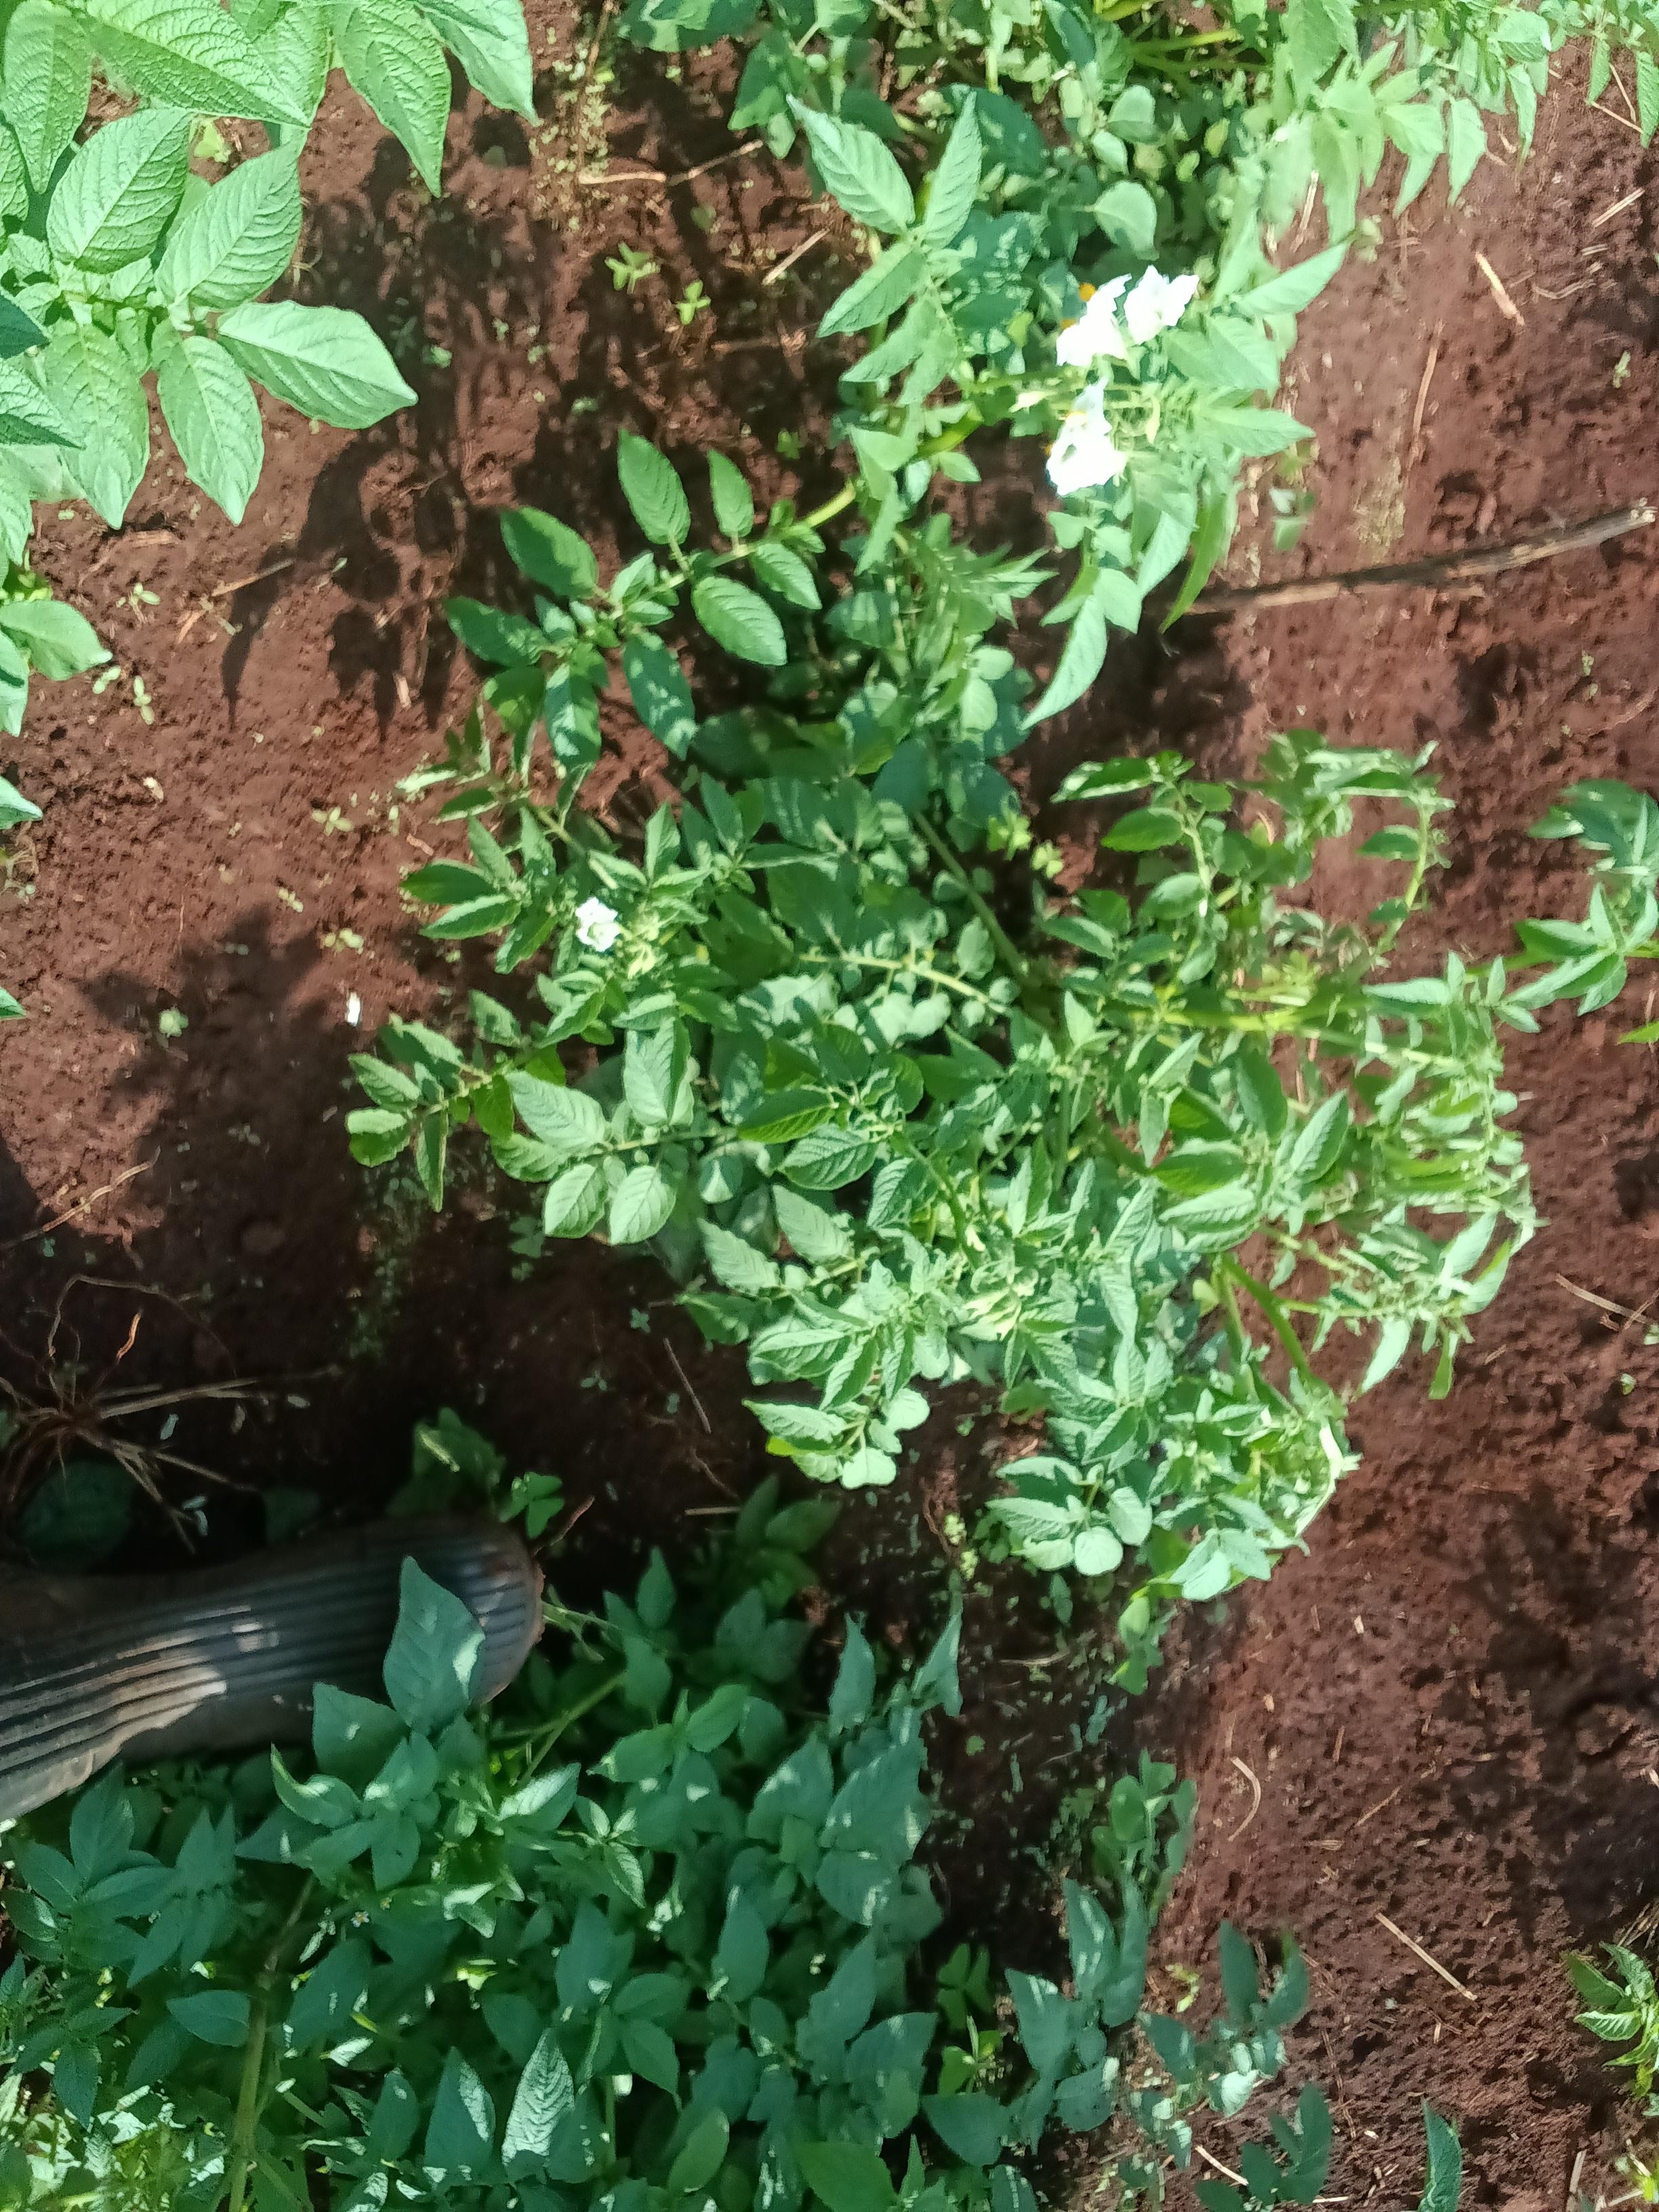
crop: potato
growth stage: flowering
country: Kenya
